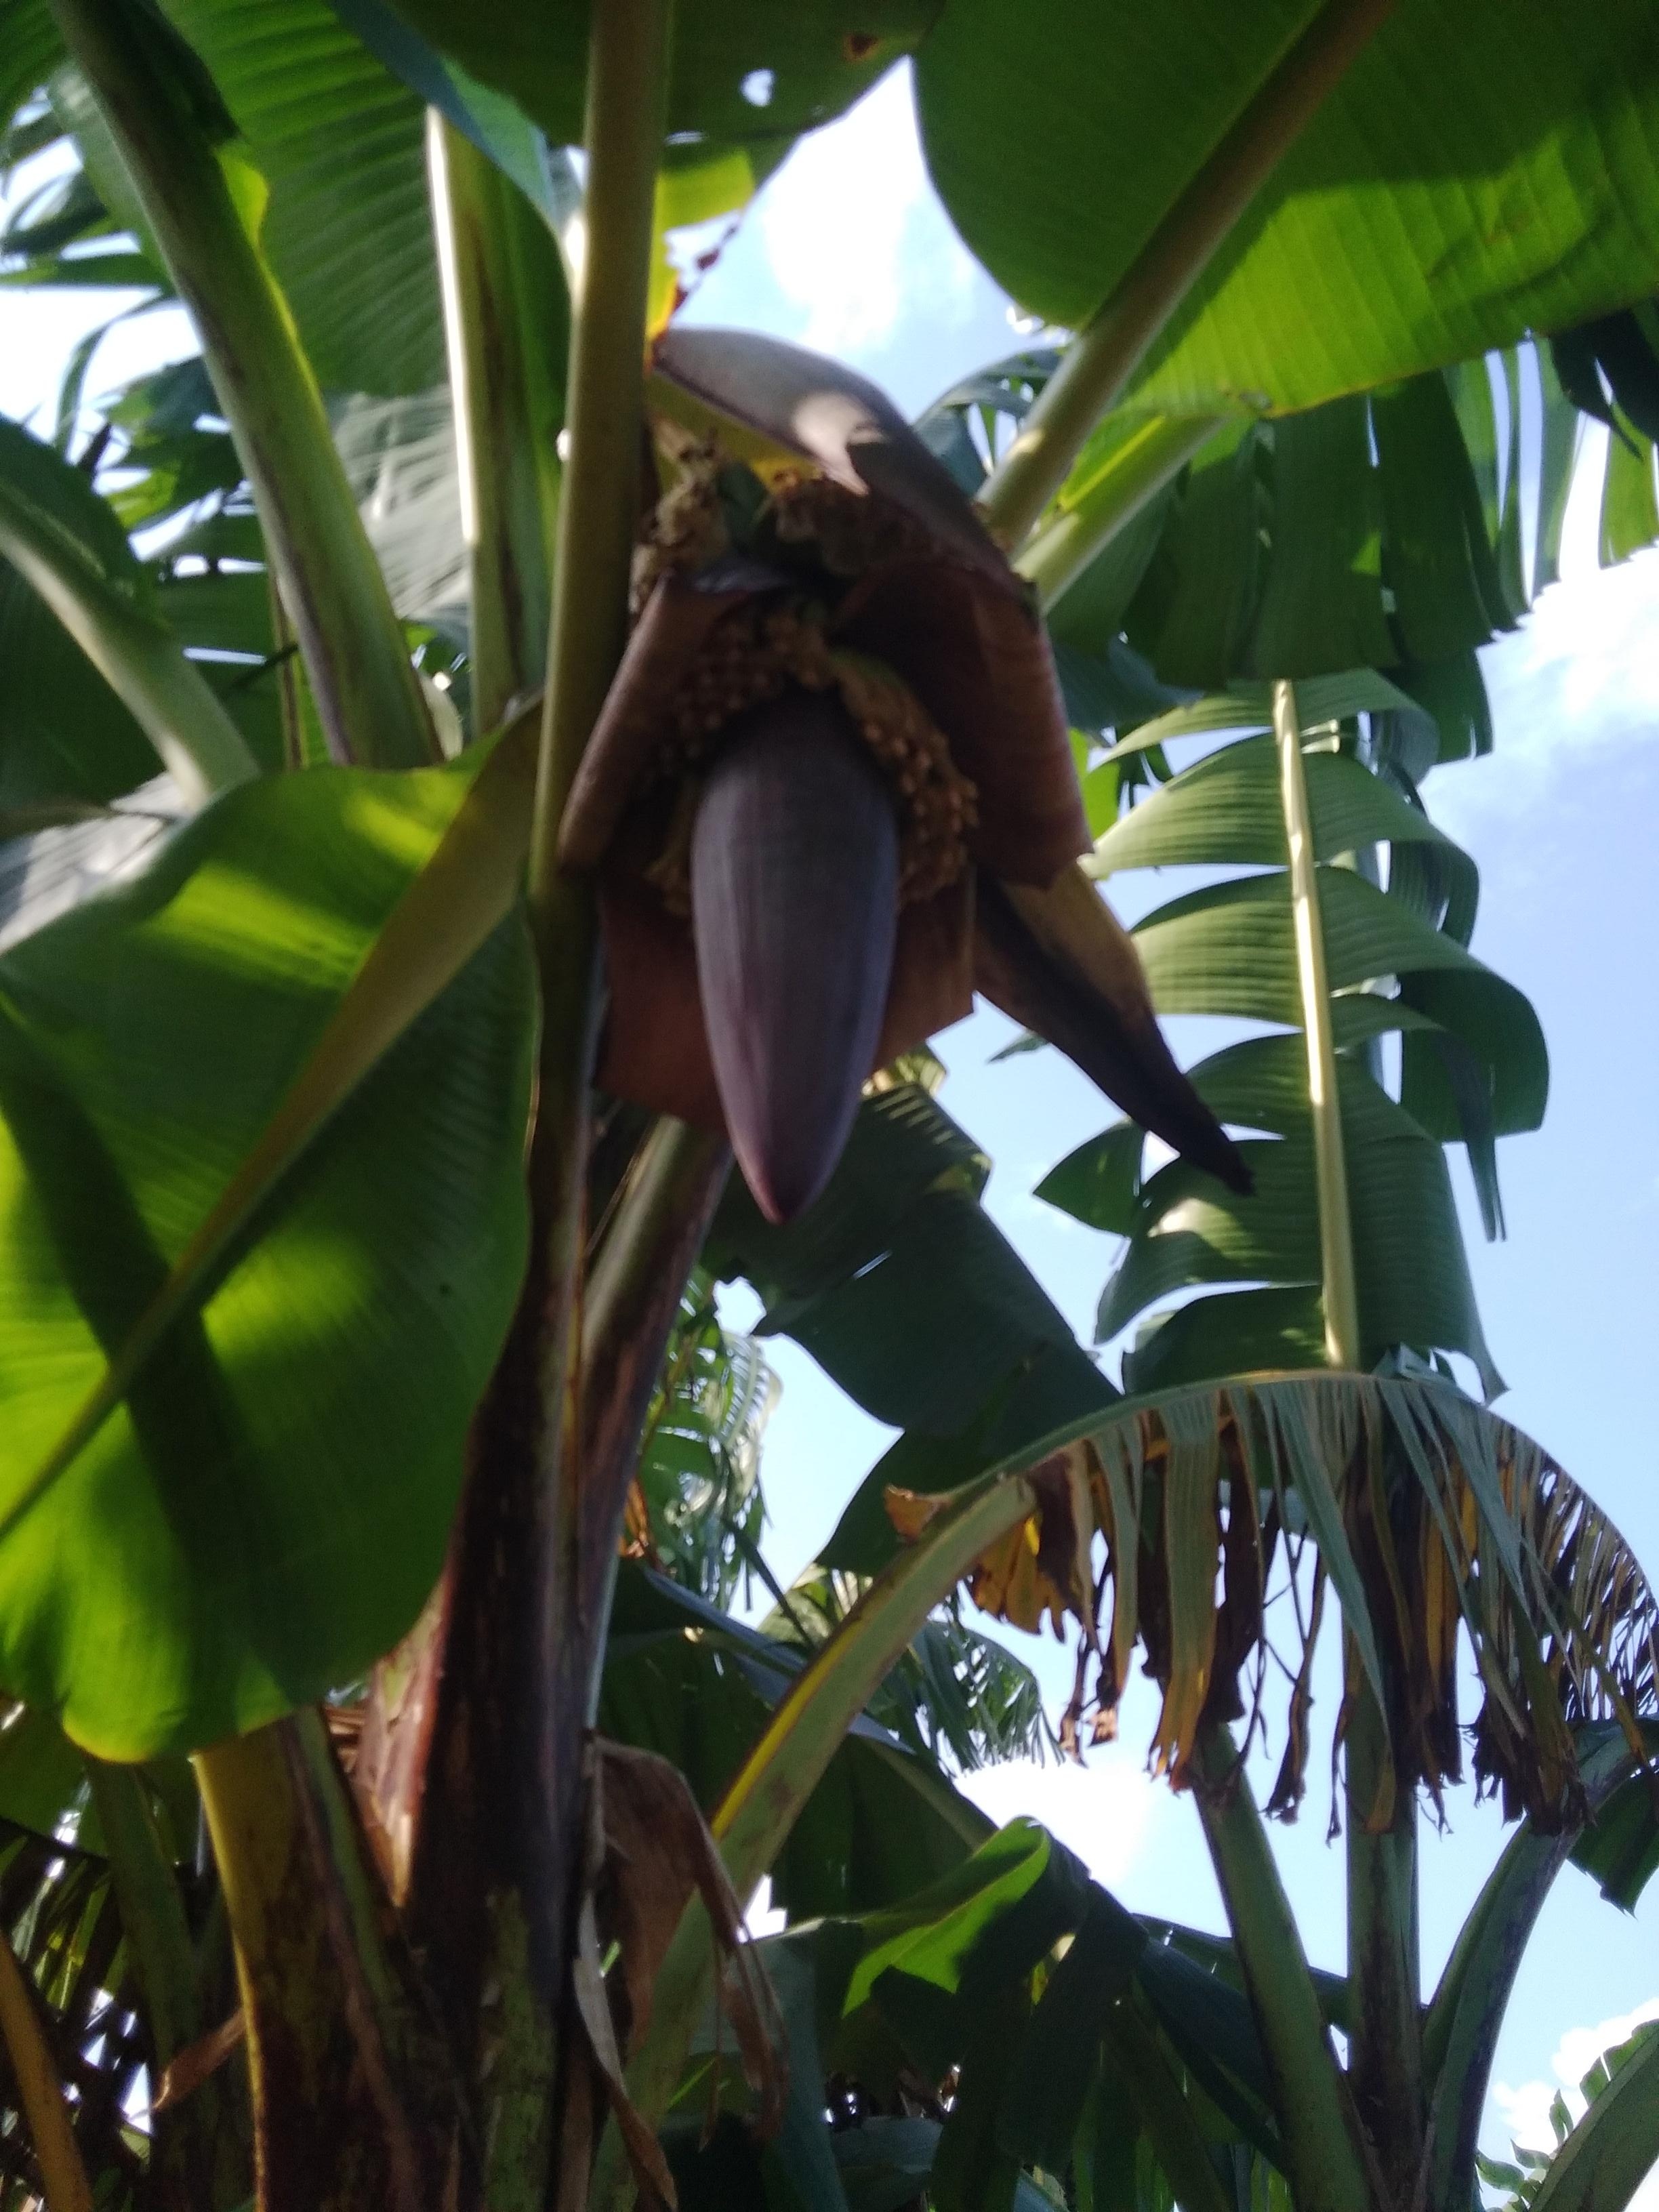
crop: banana
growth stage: flowering
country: Tanzania
